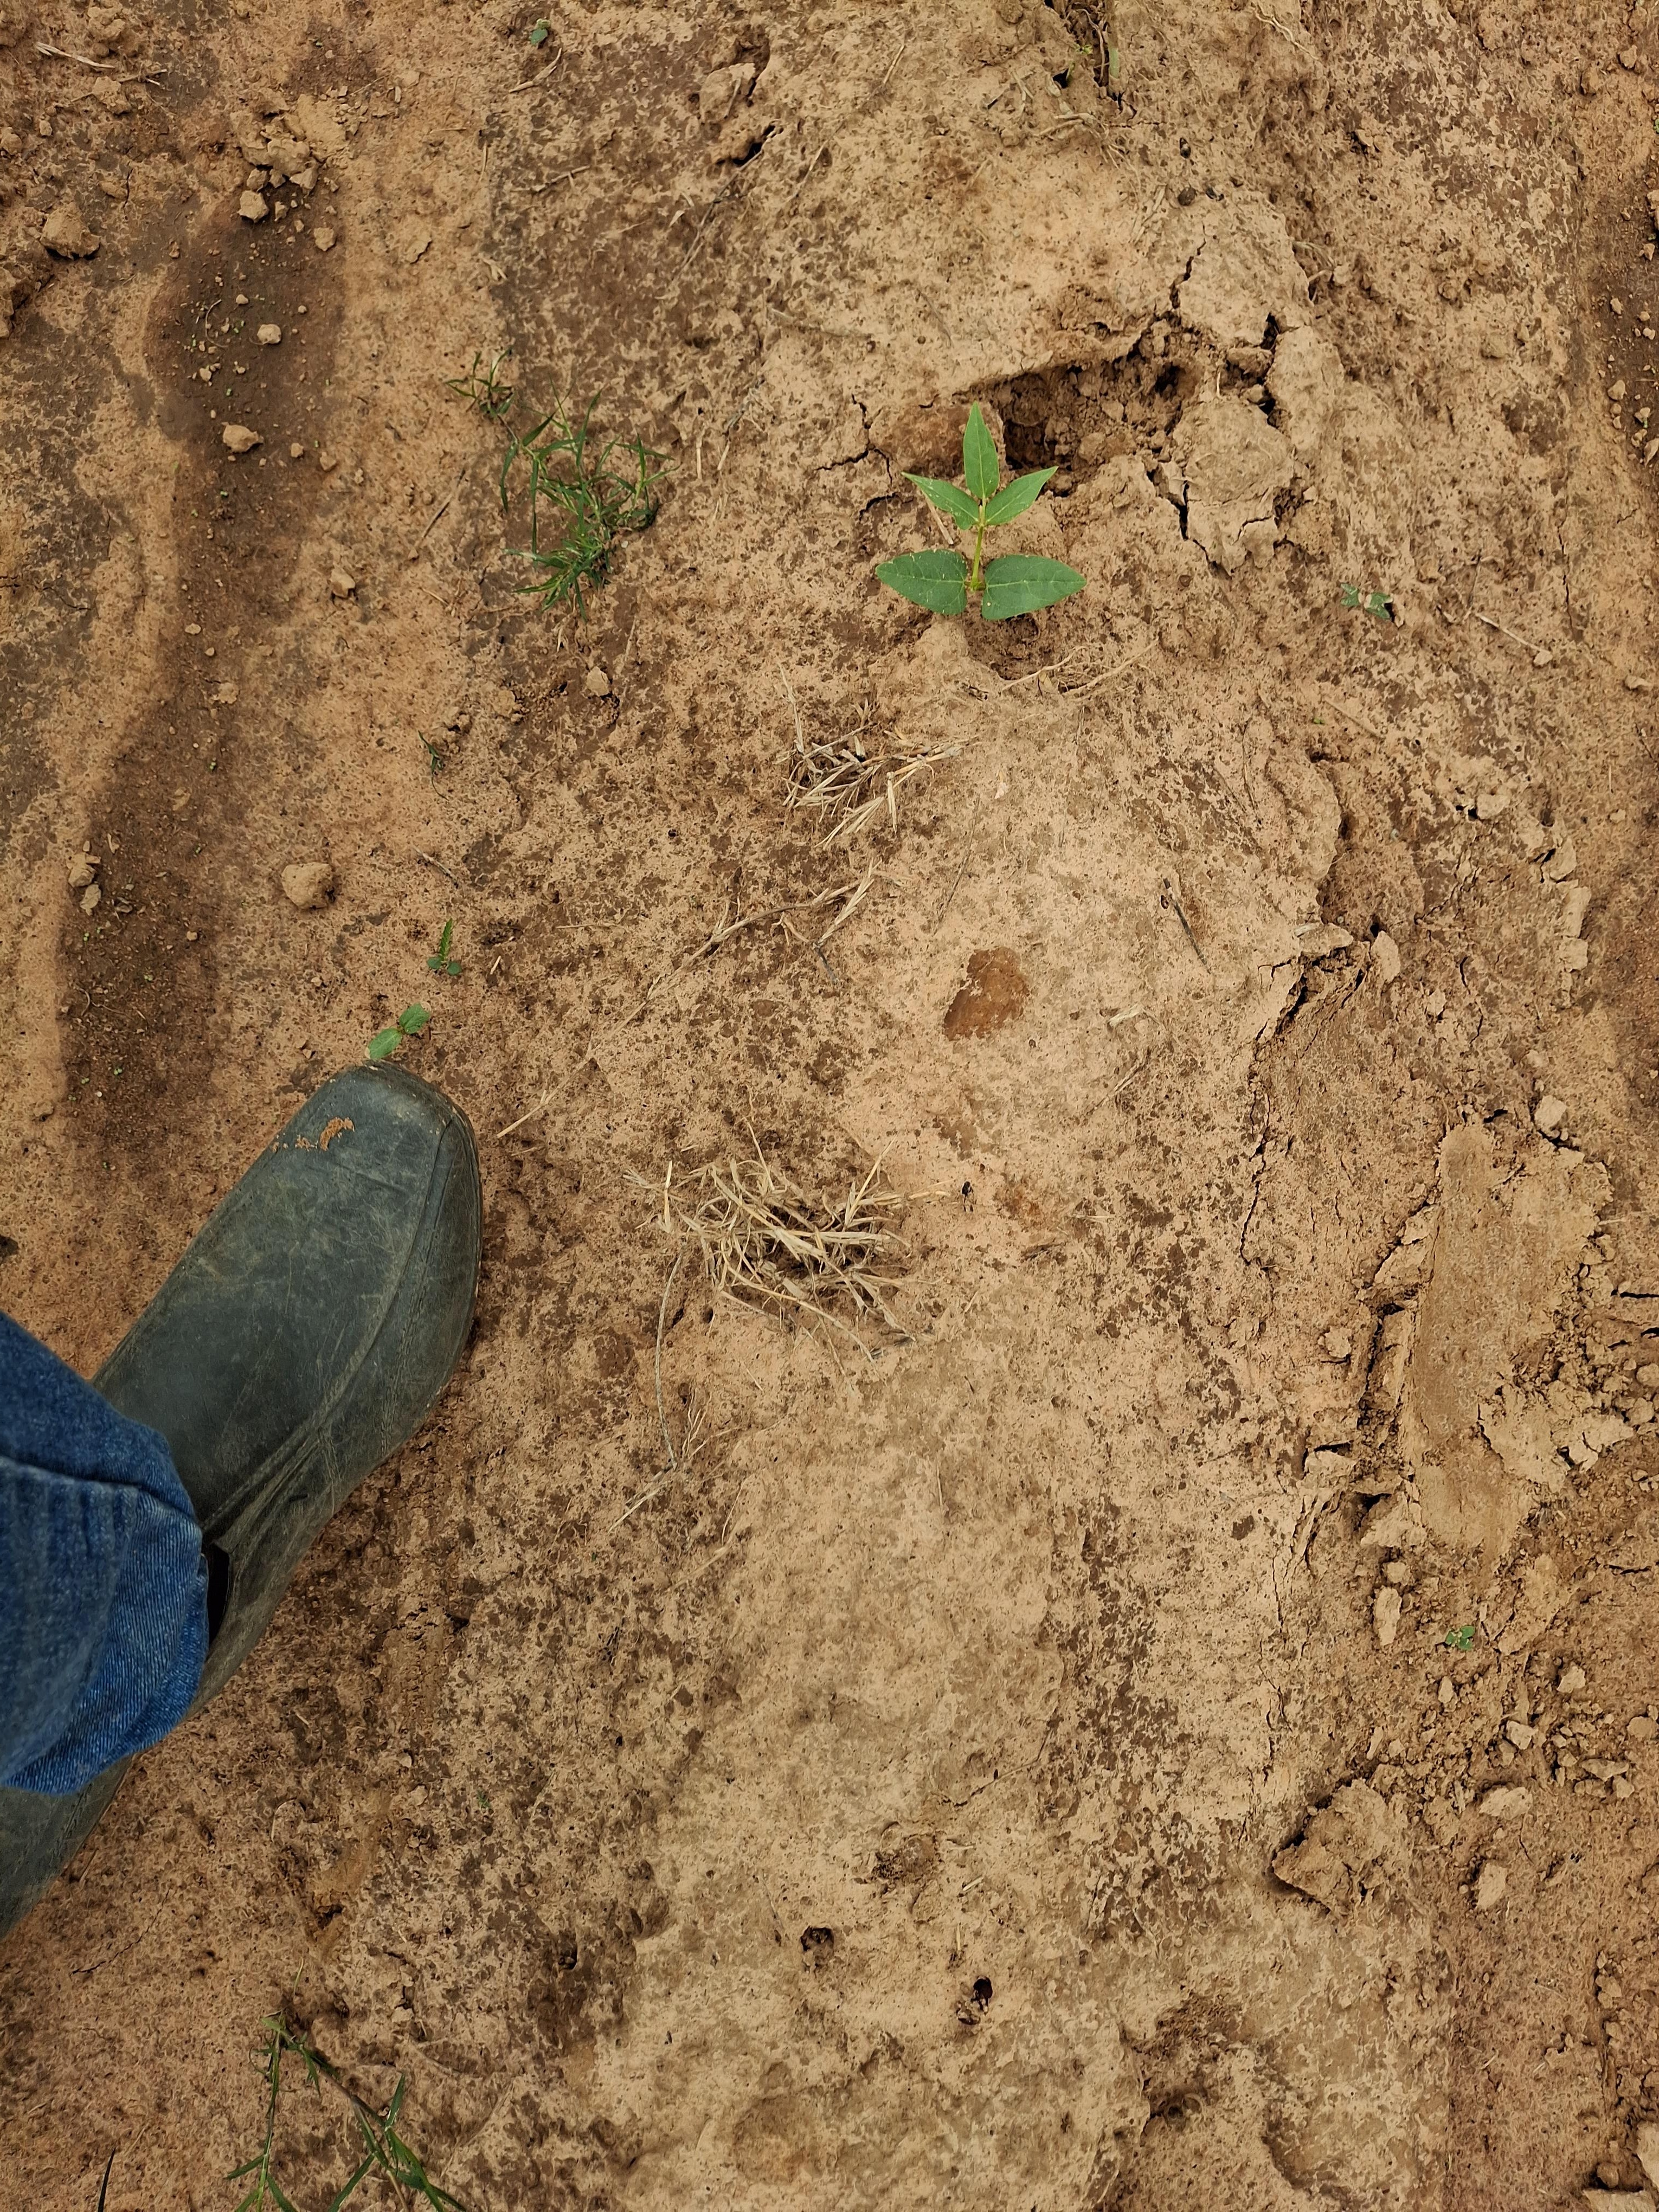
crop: cowpea
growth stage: emergence
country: Nigeria
